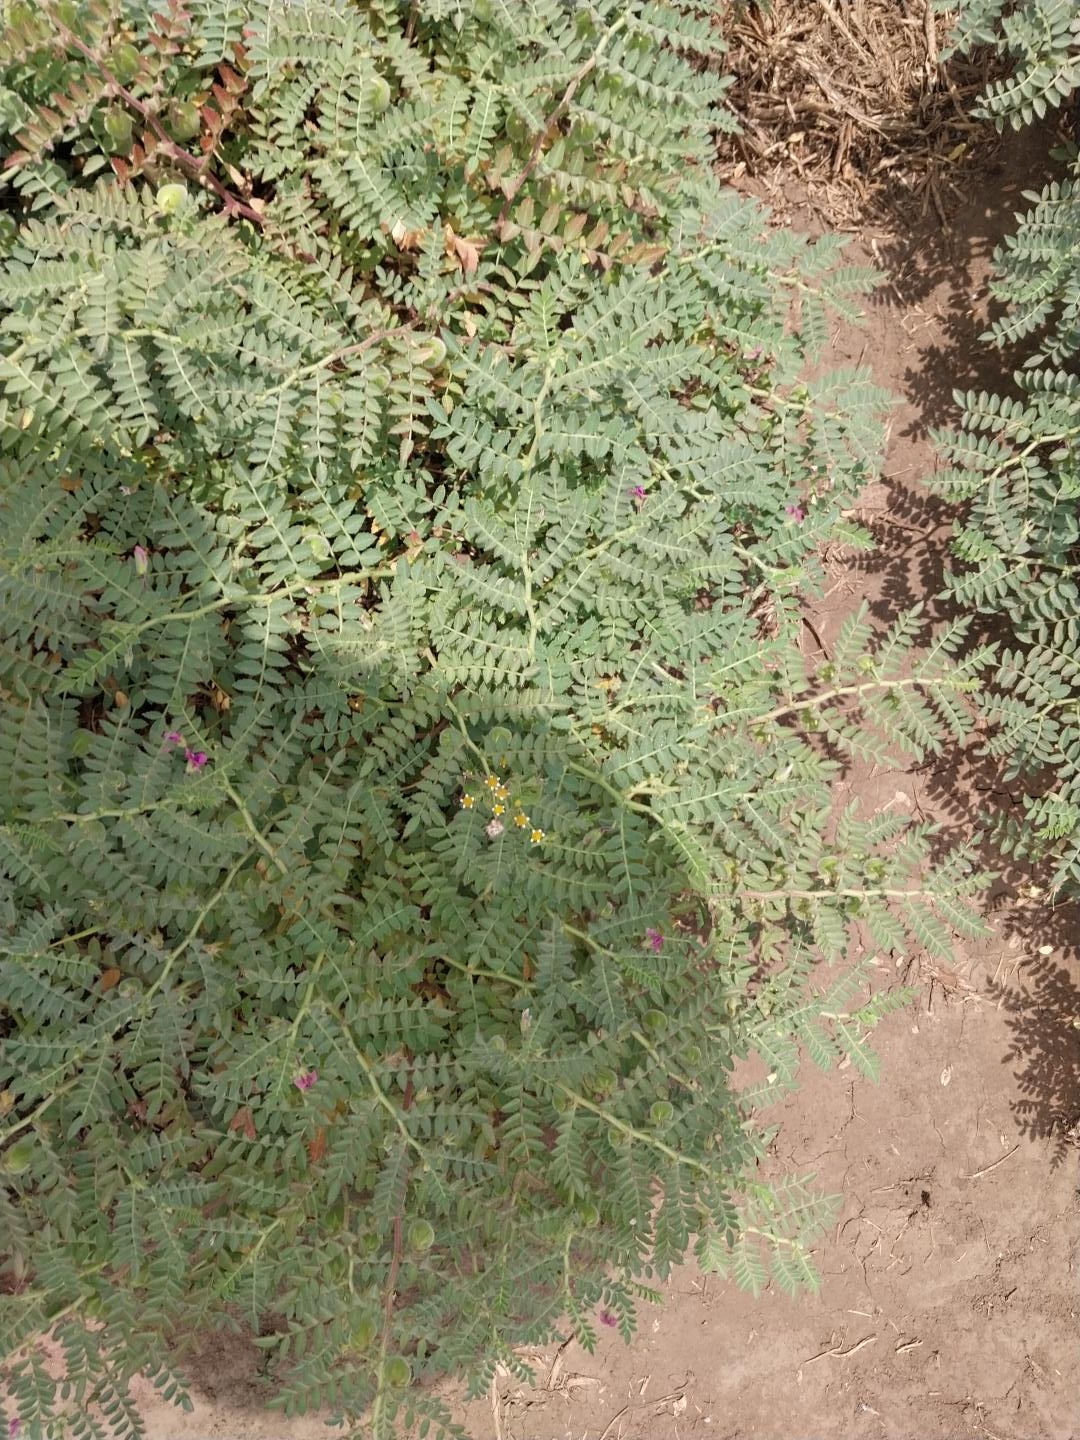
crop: chickpea
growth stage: development pod
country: Tanzania
